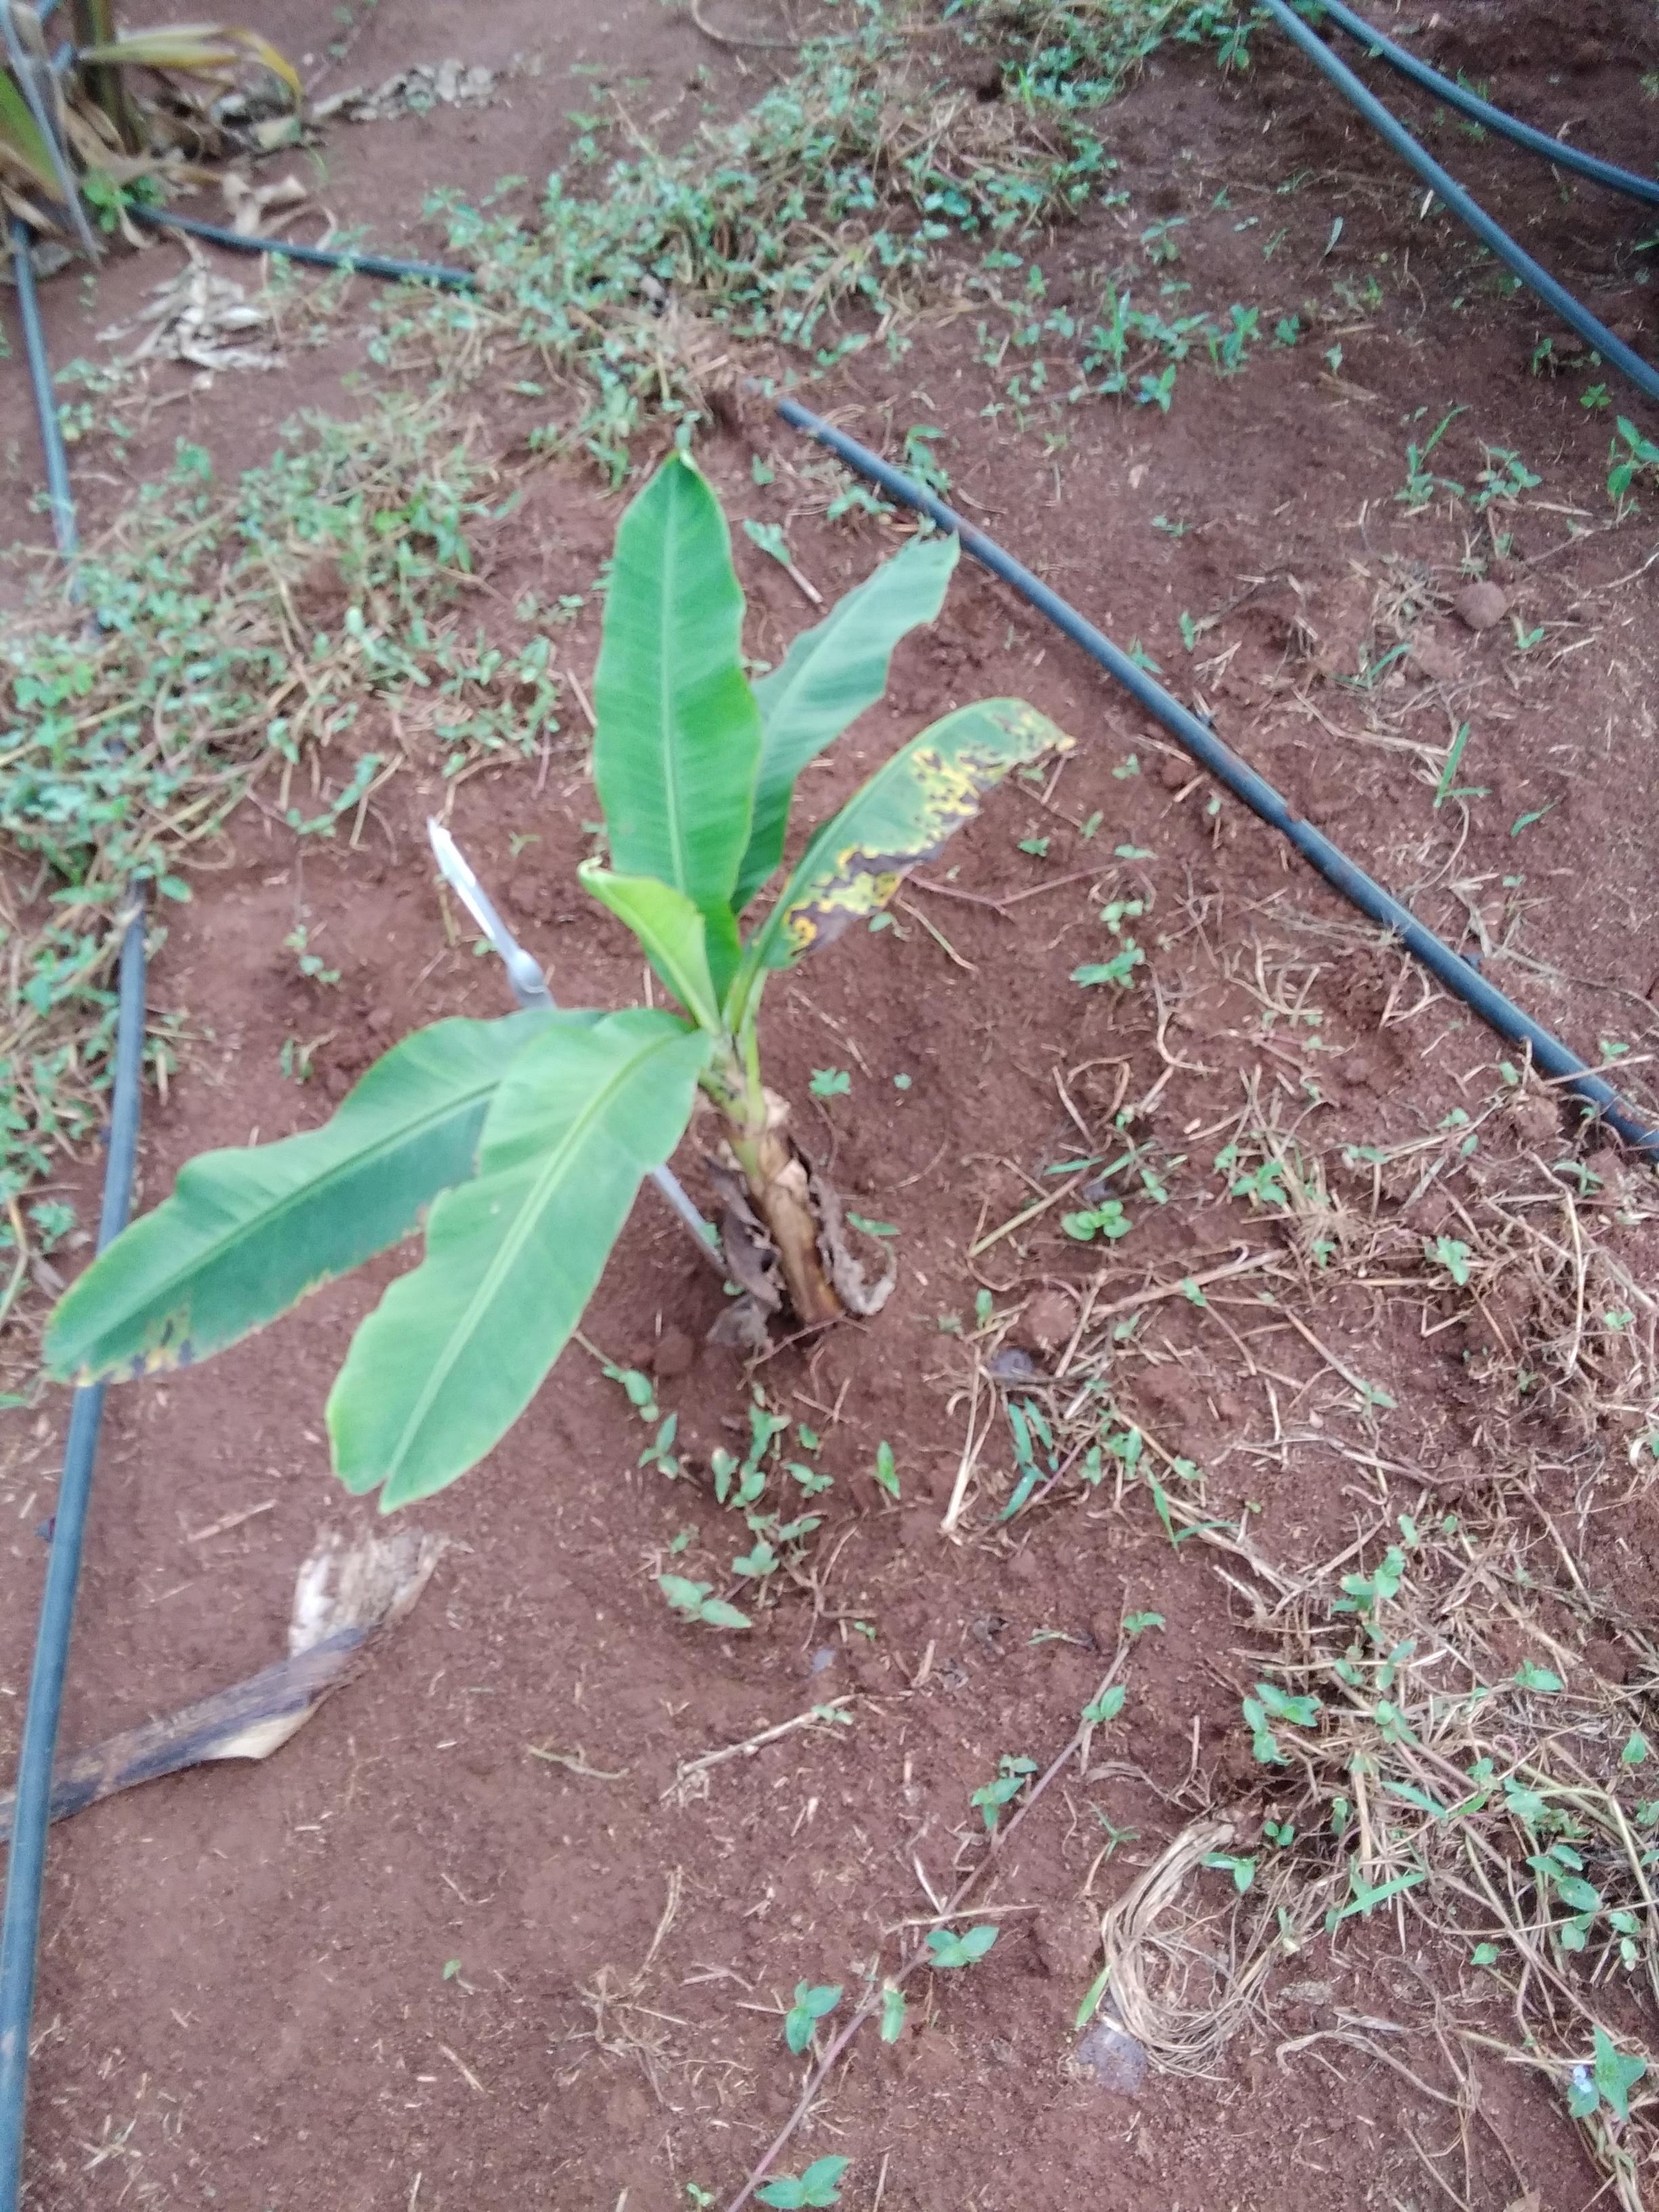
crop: banana
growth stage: vegetative
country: Tanzania
